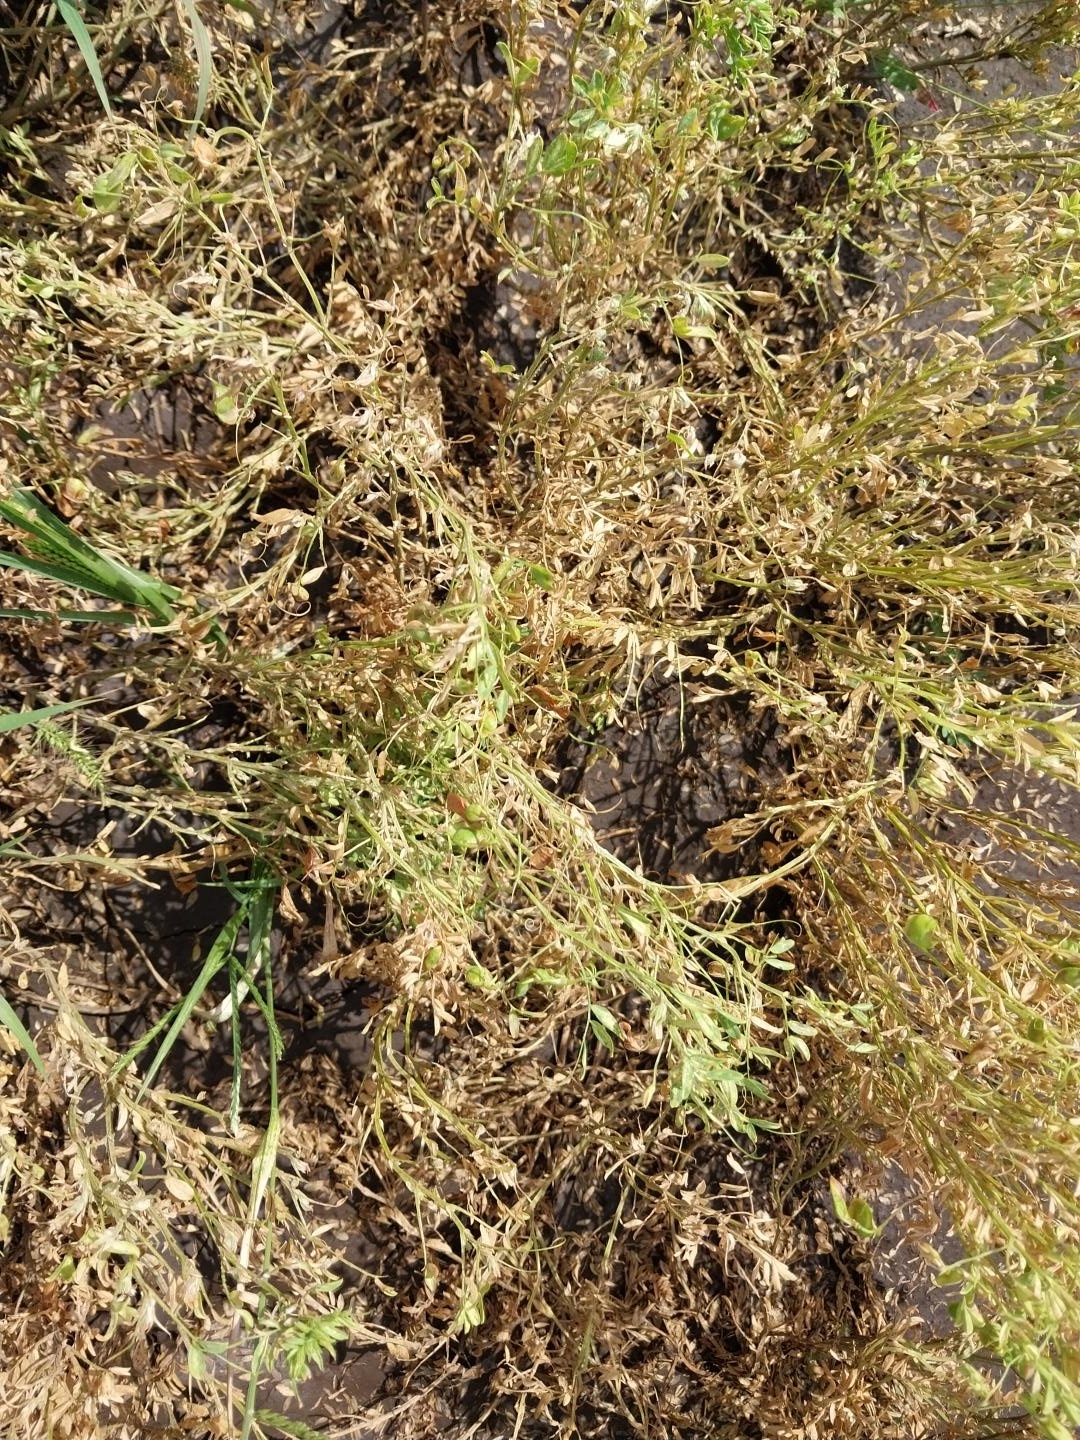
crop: lentil
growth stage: development pod
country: Tanzania
